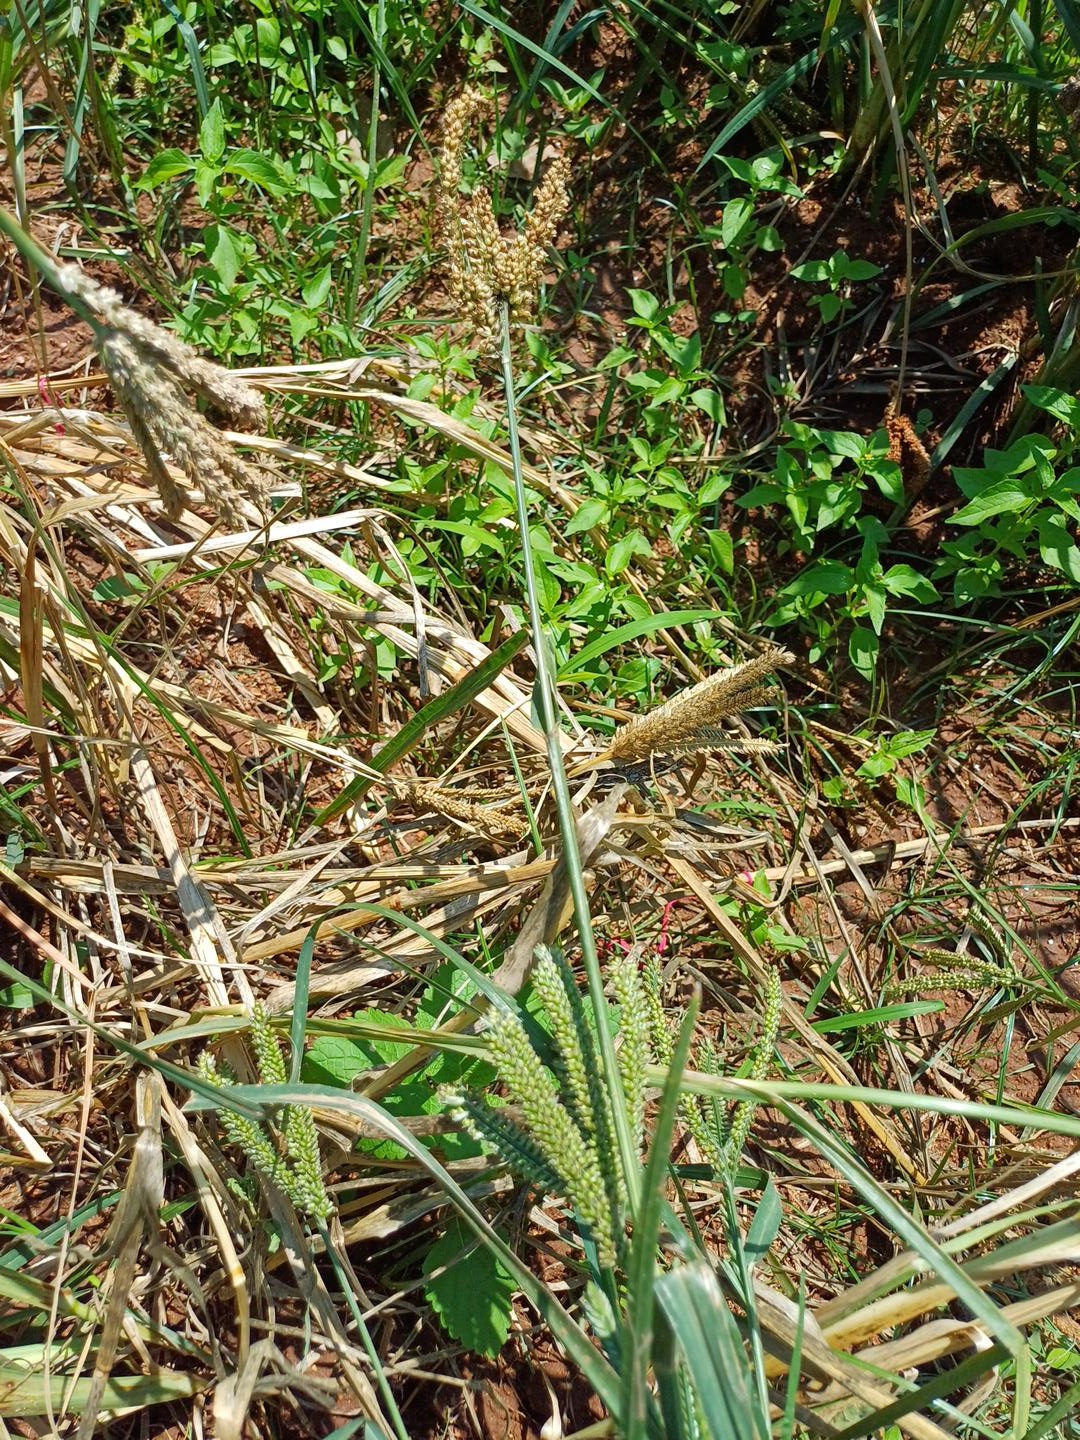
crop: finger millet
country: Kenya
